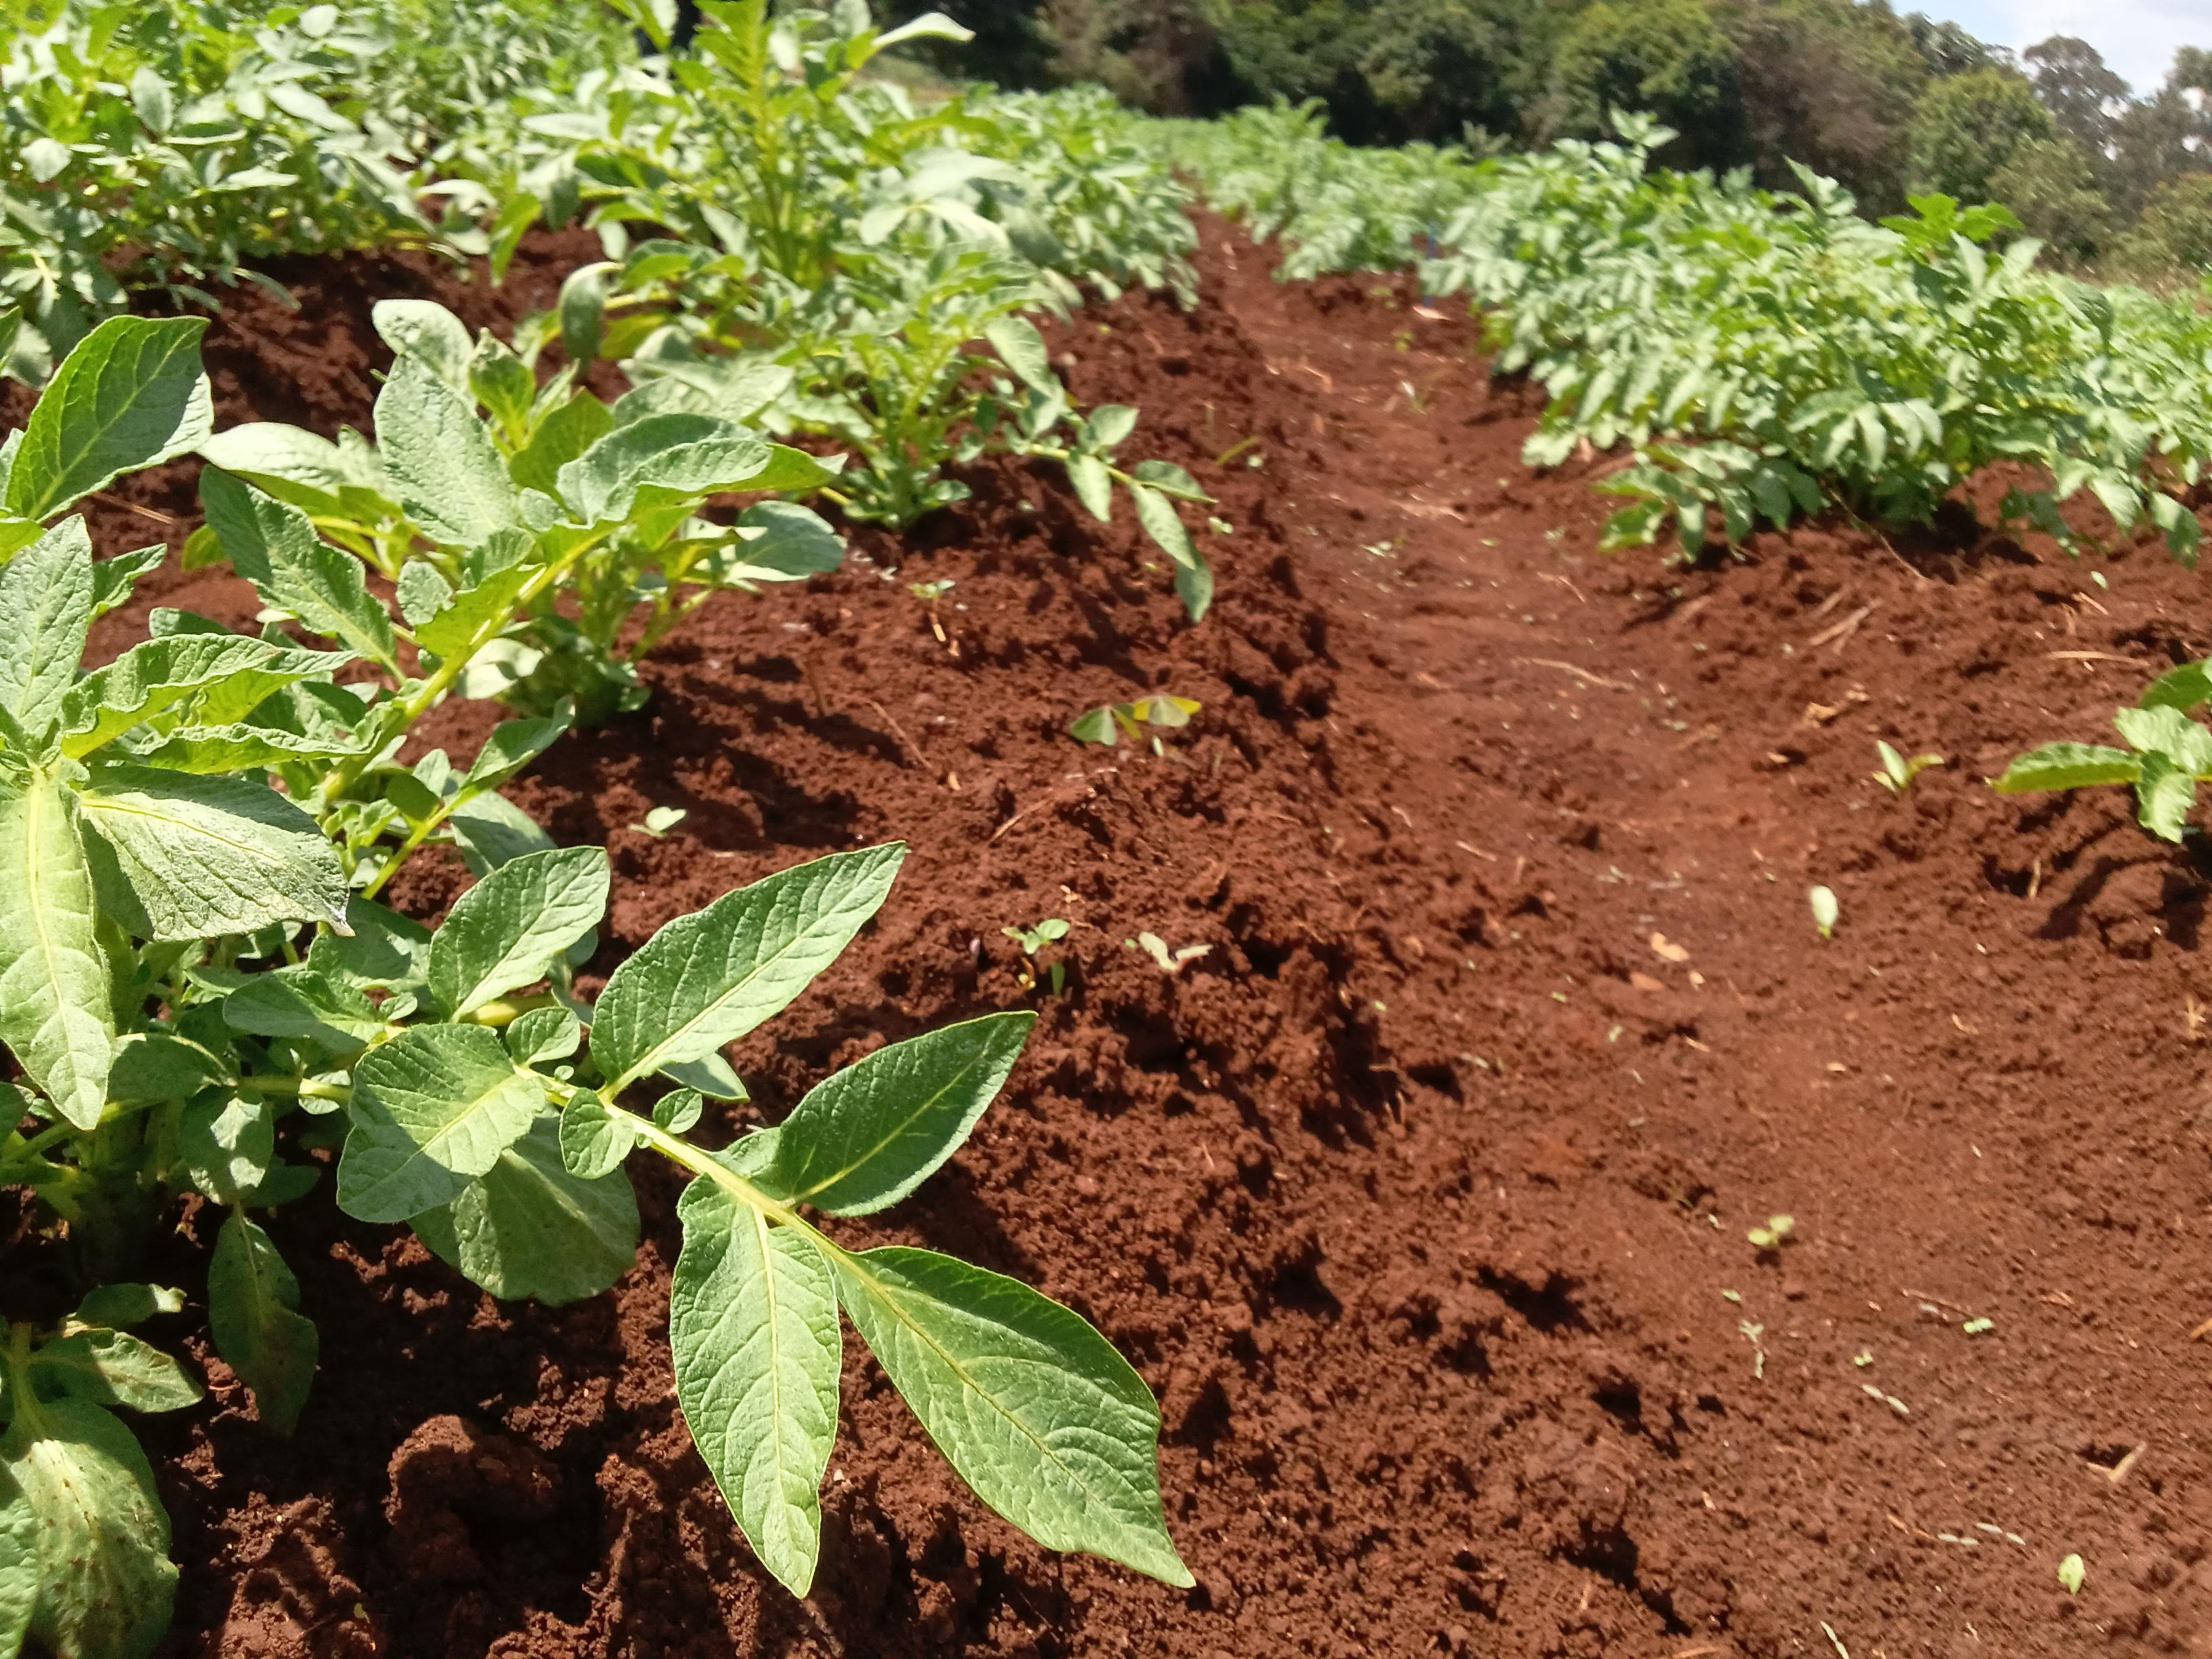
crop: potato
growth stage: vegetative
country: Kenya
